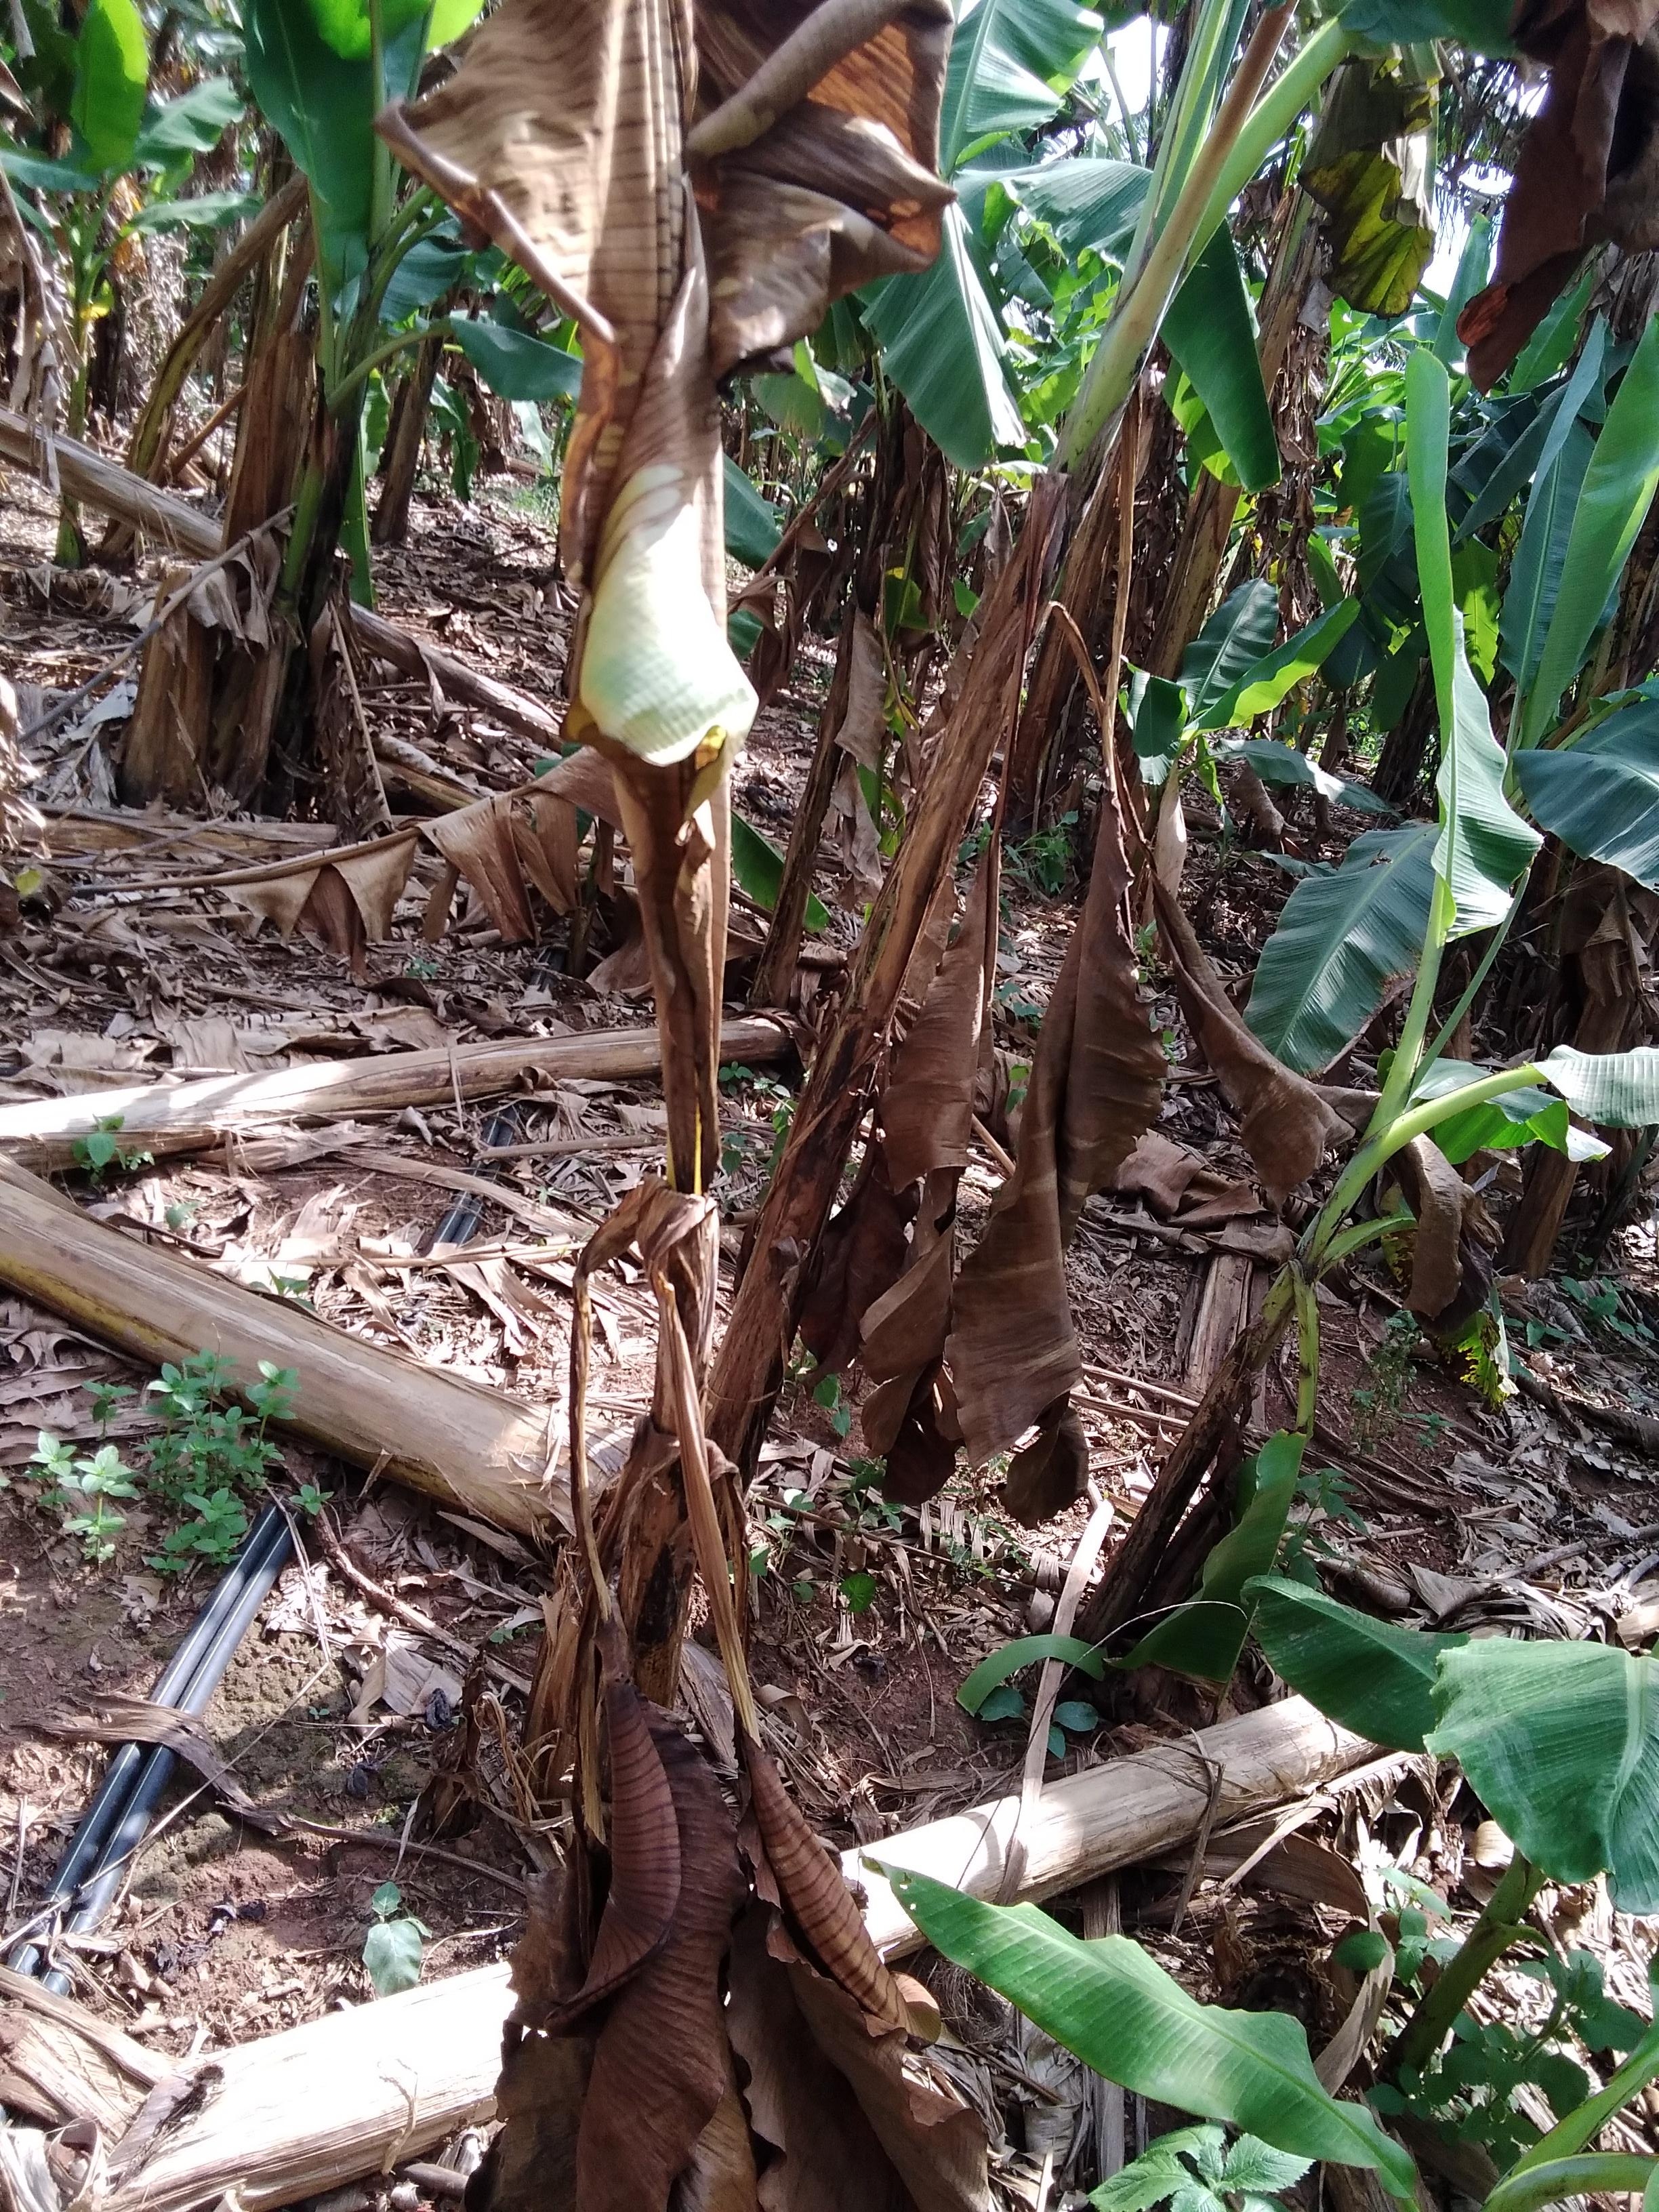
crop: banana
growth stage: vegetative
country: Uganda
